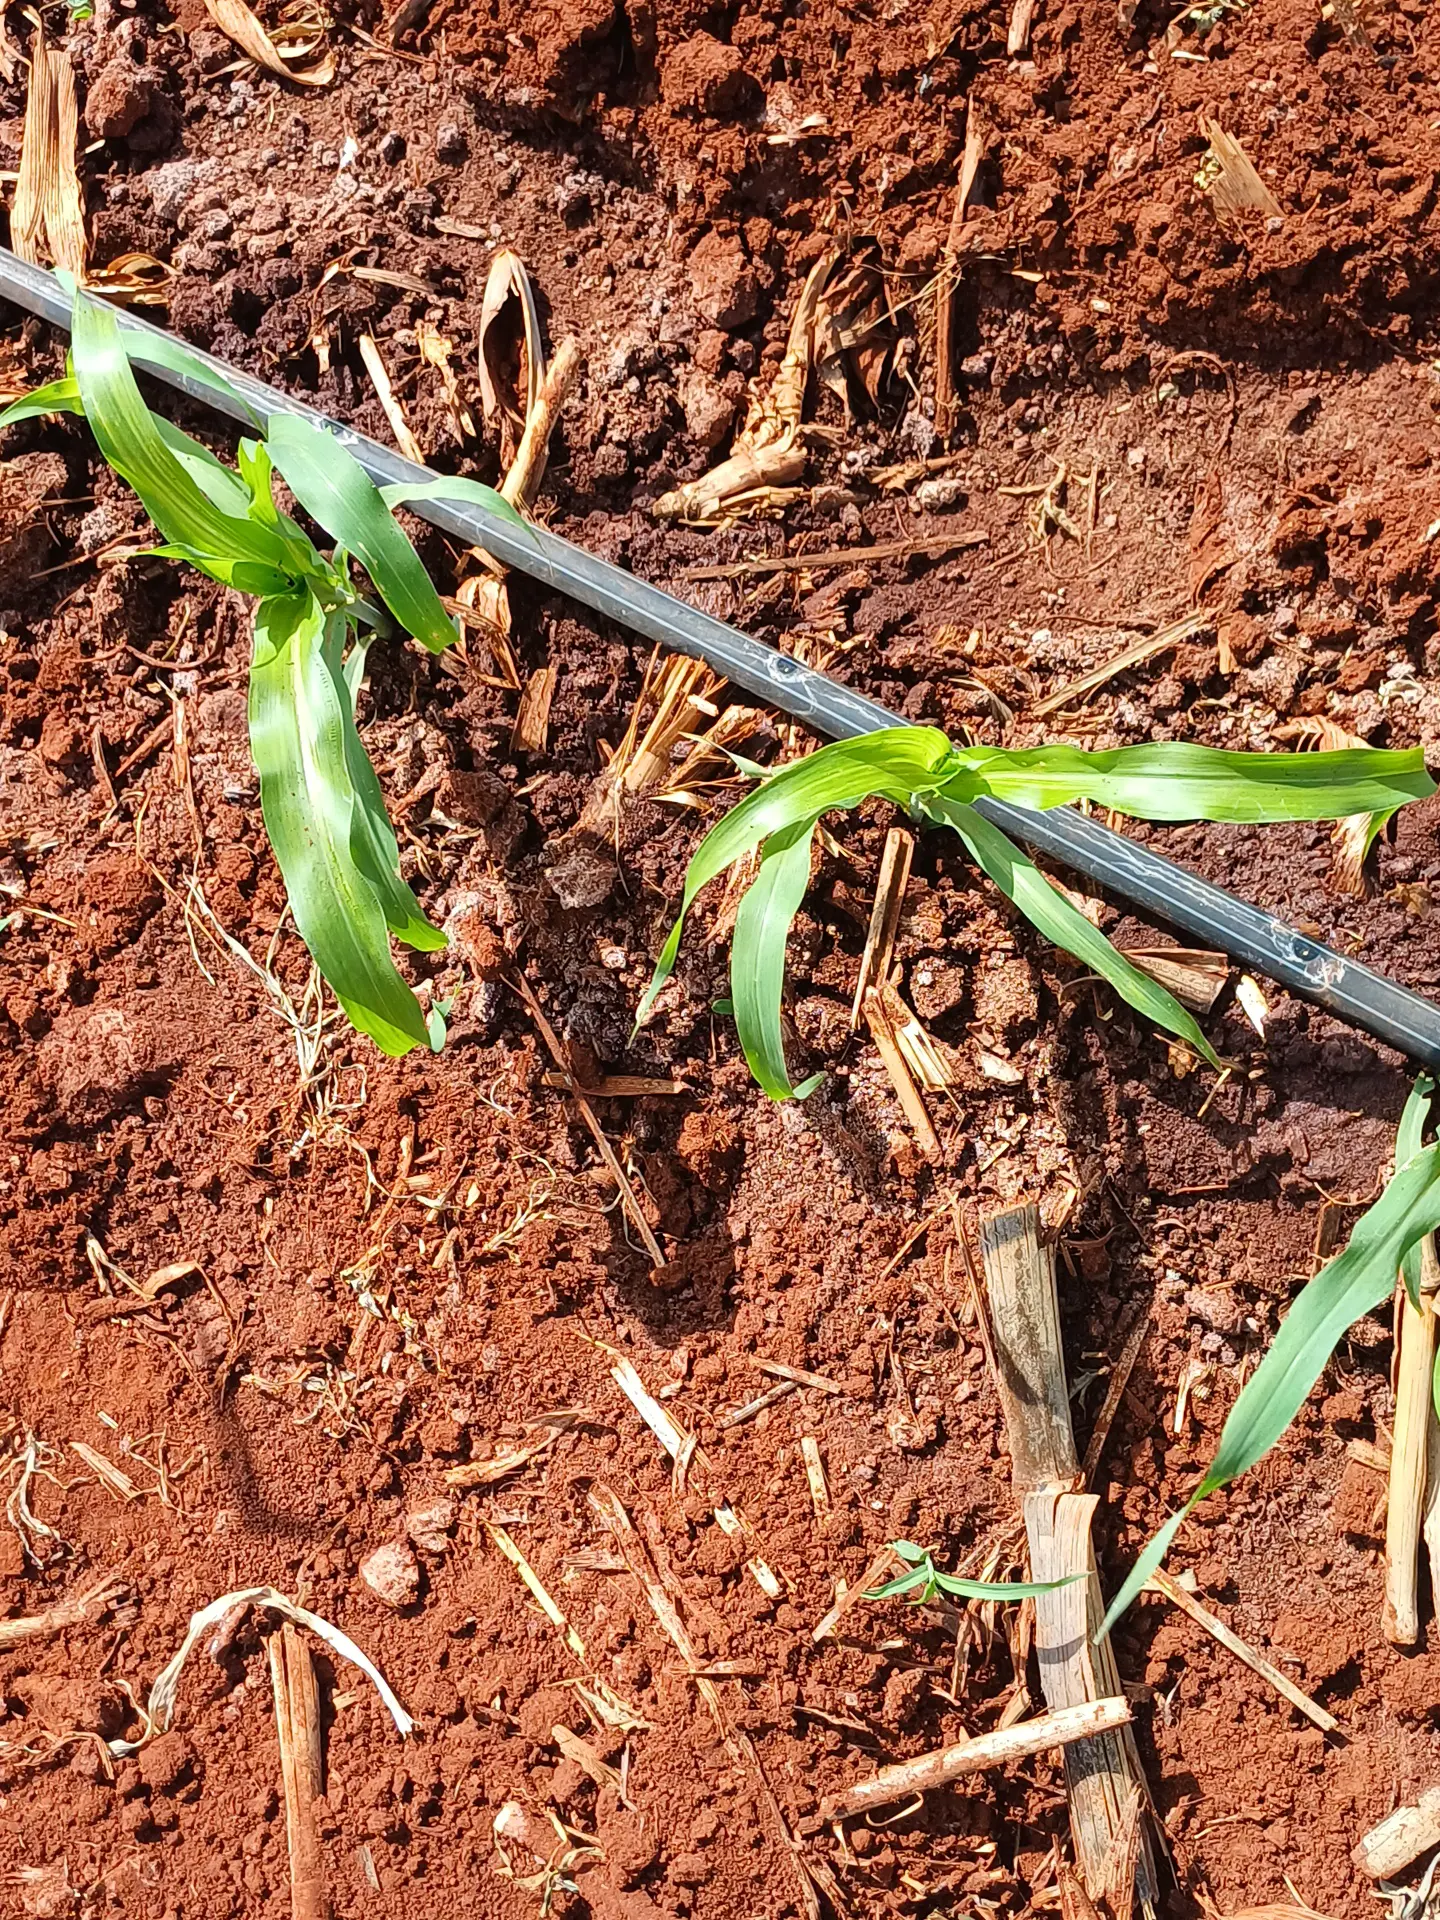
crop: sorghum
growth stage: vegetative
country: Kenya
